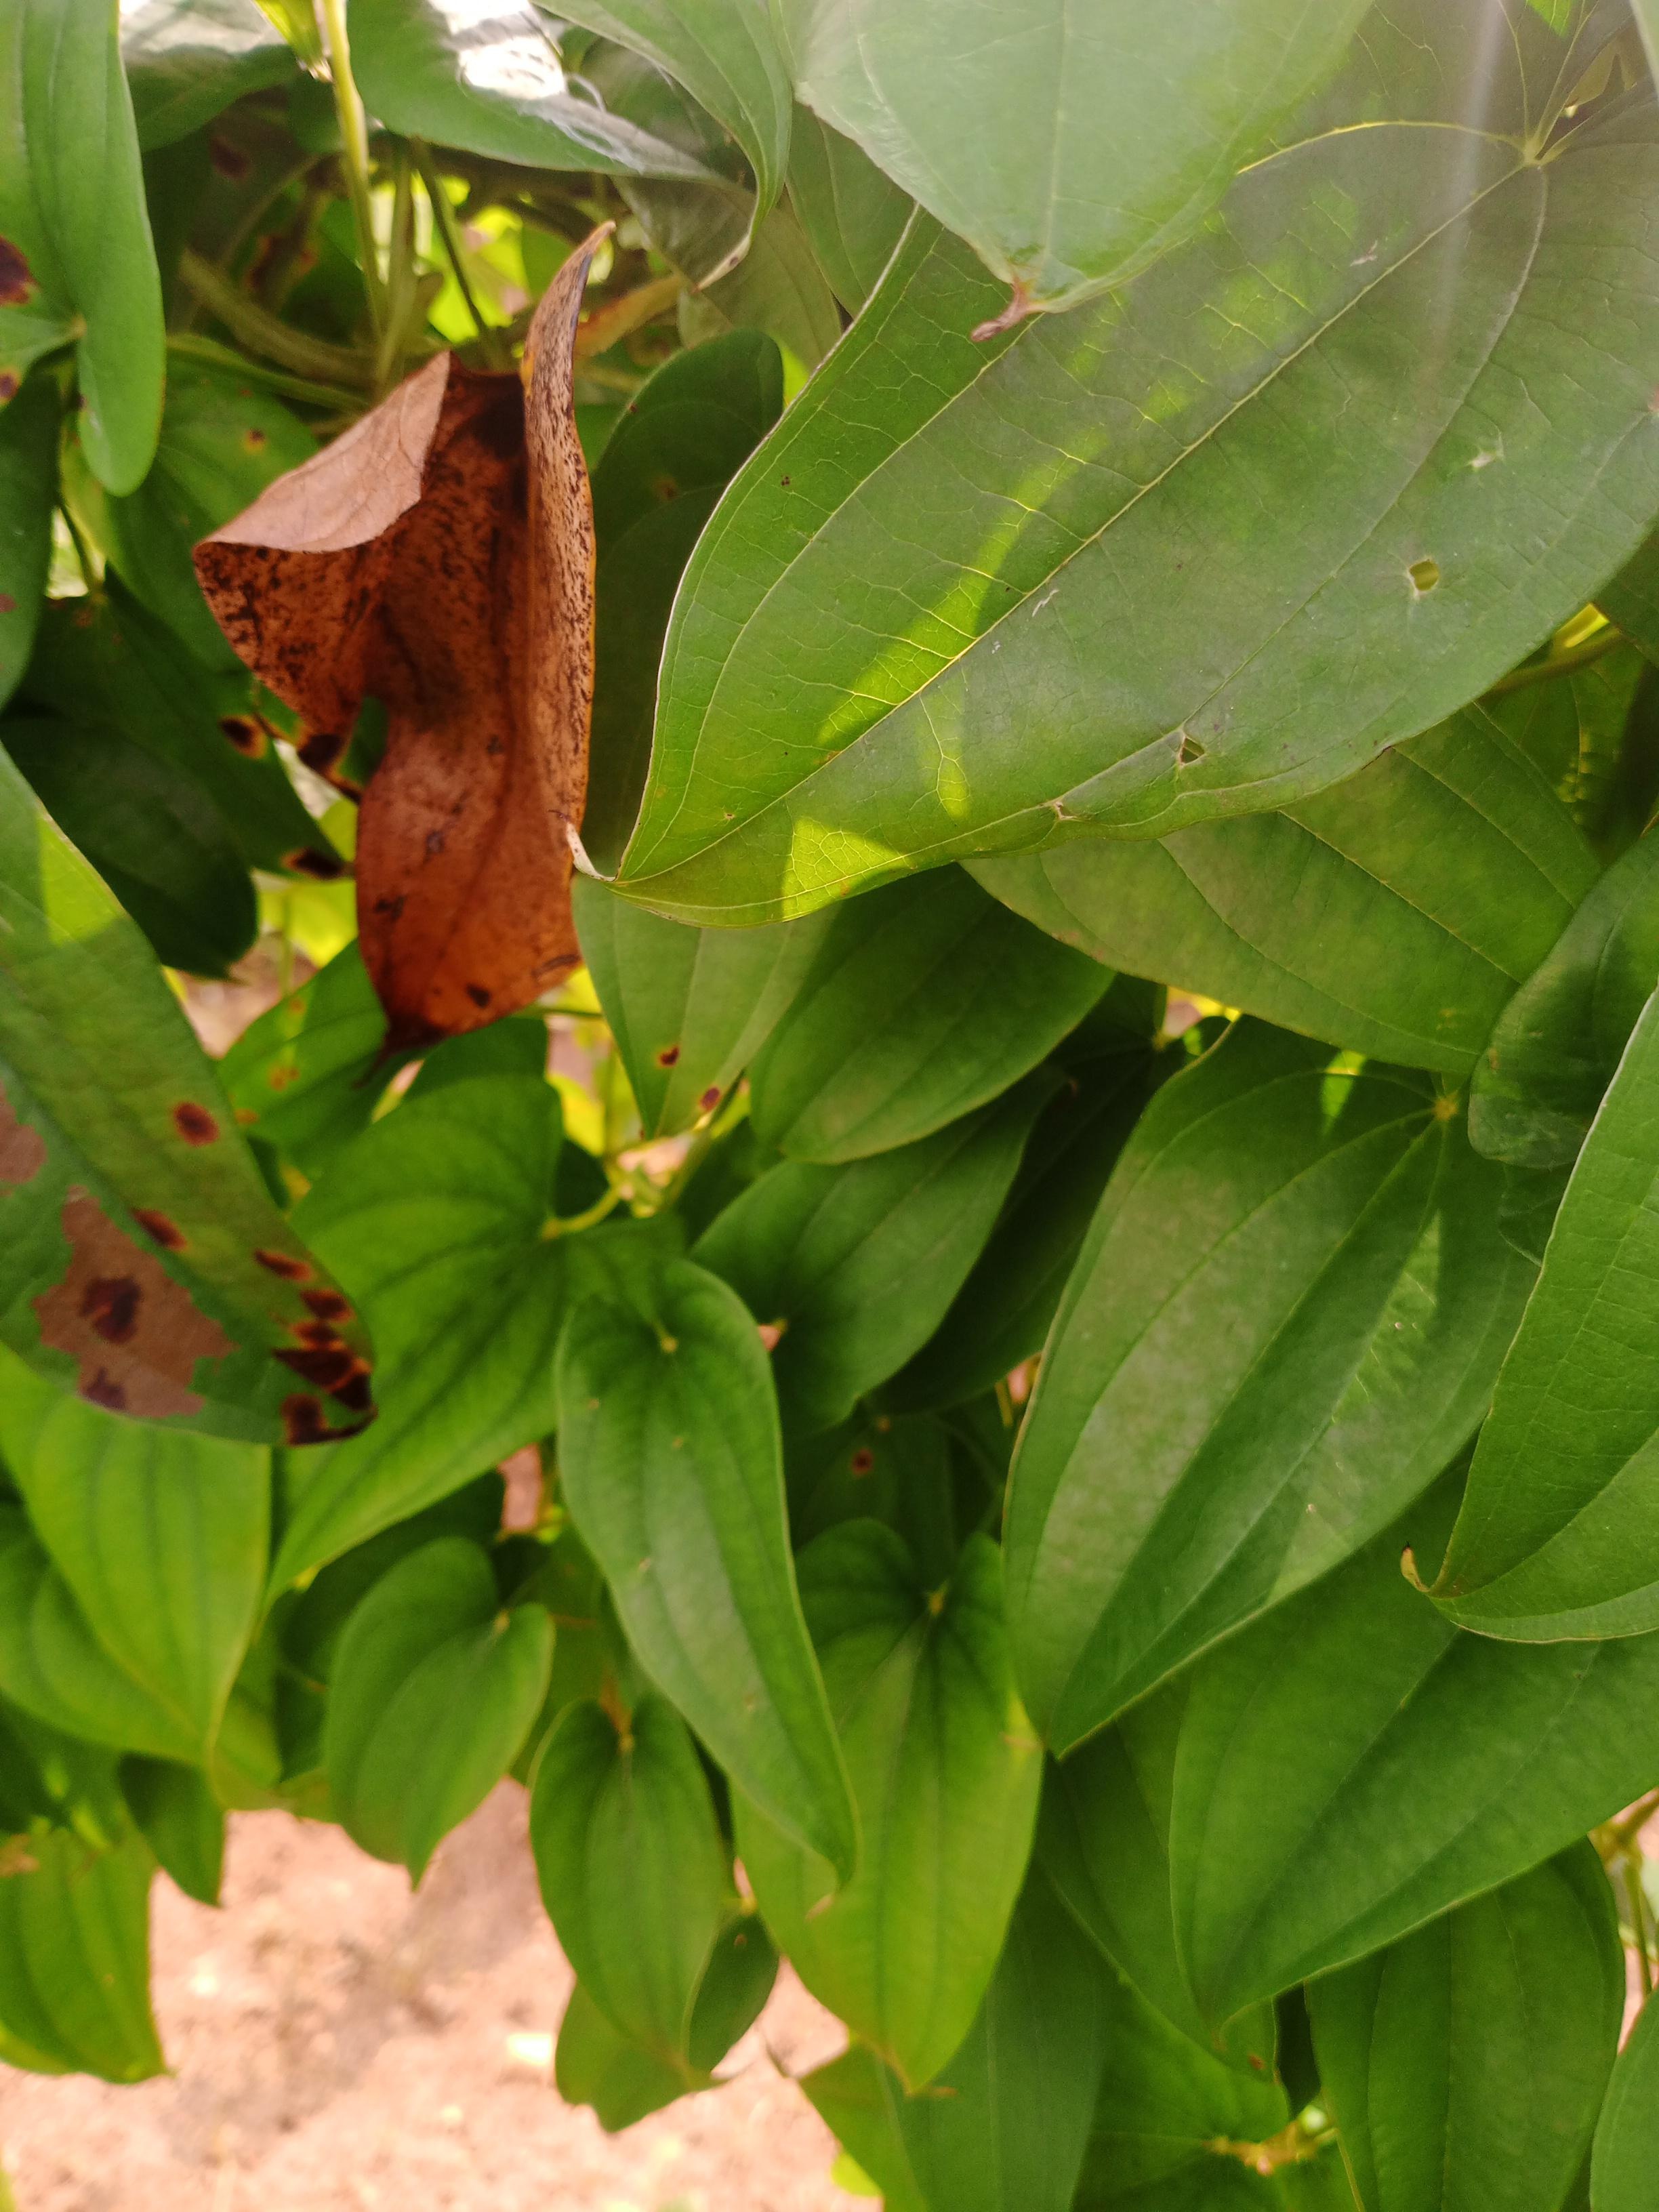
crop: yam
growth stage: vegetative
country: Nigeria
